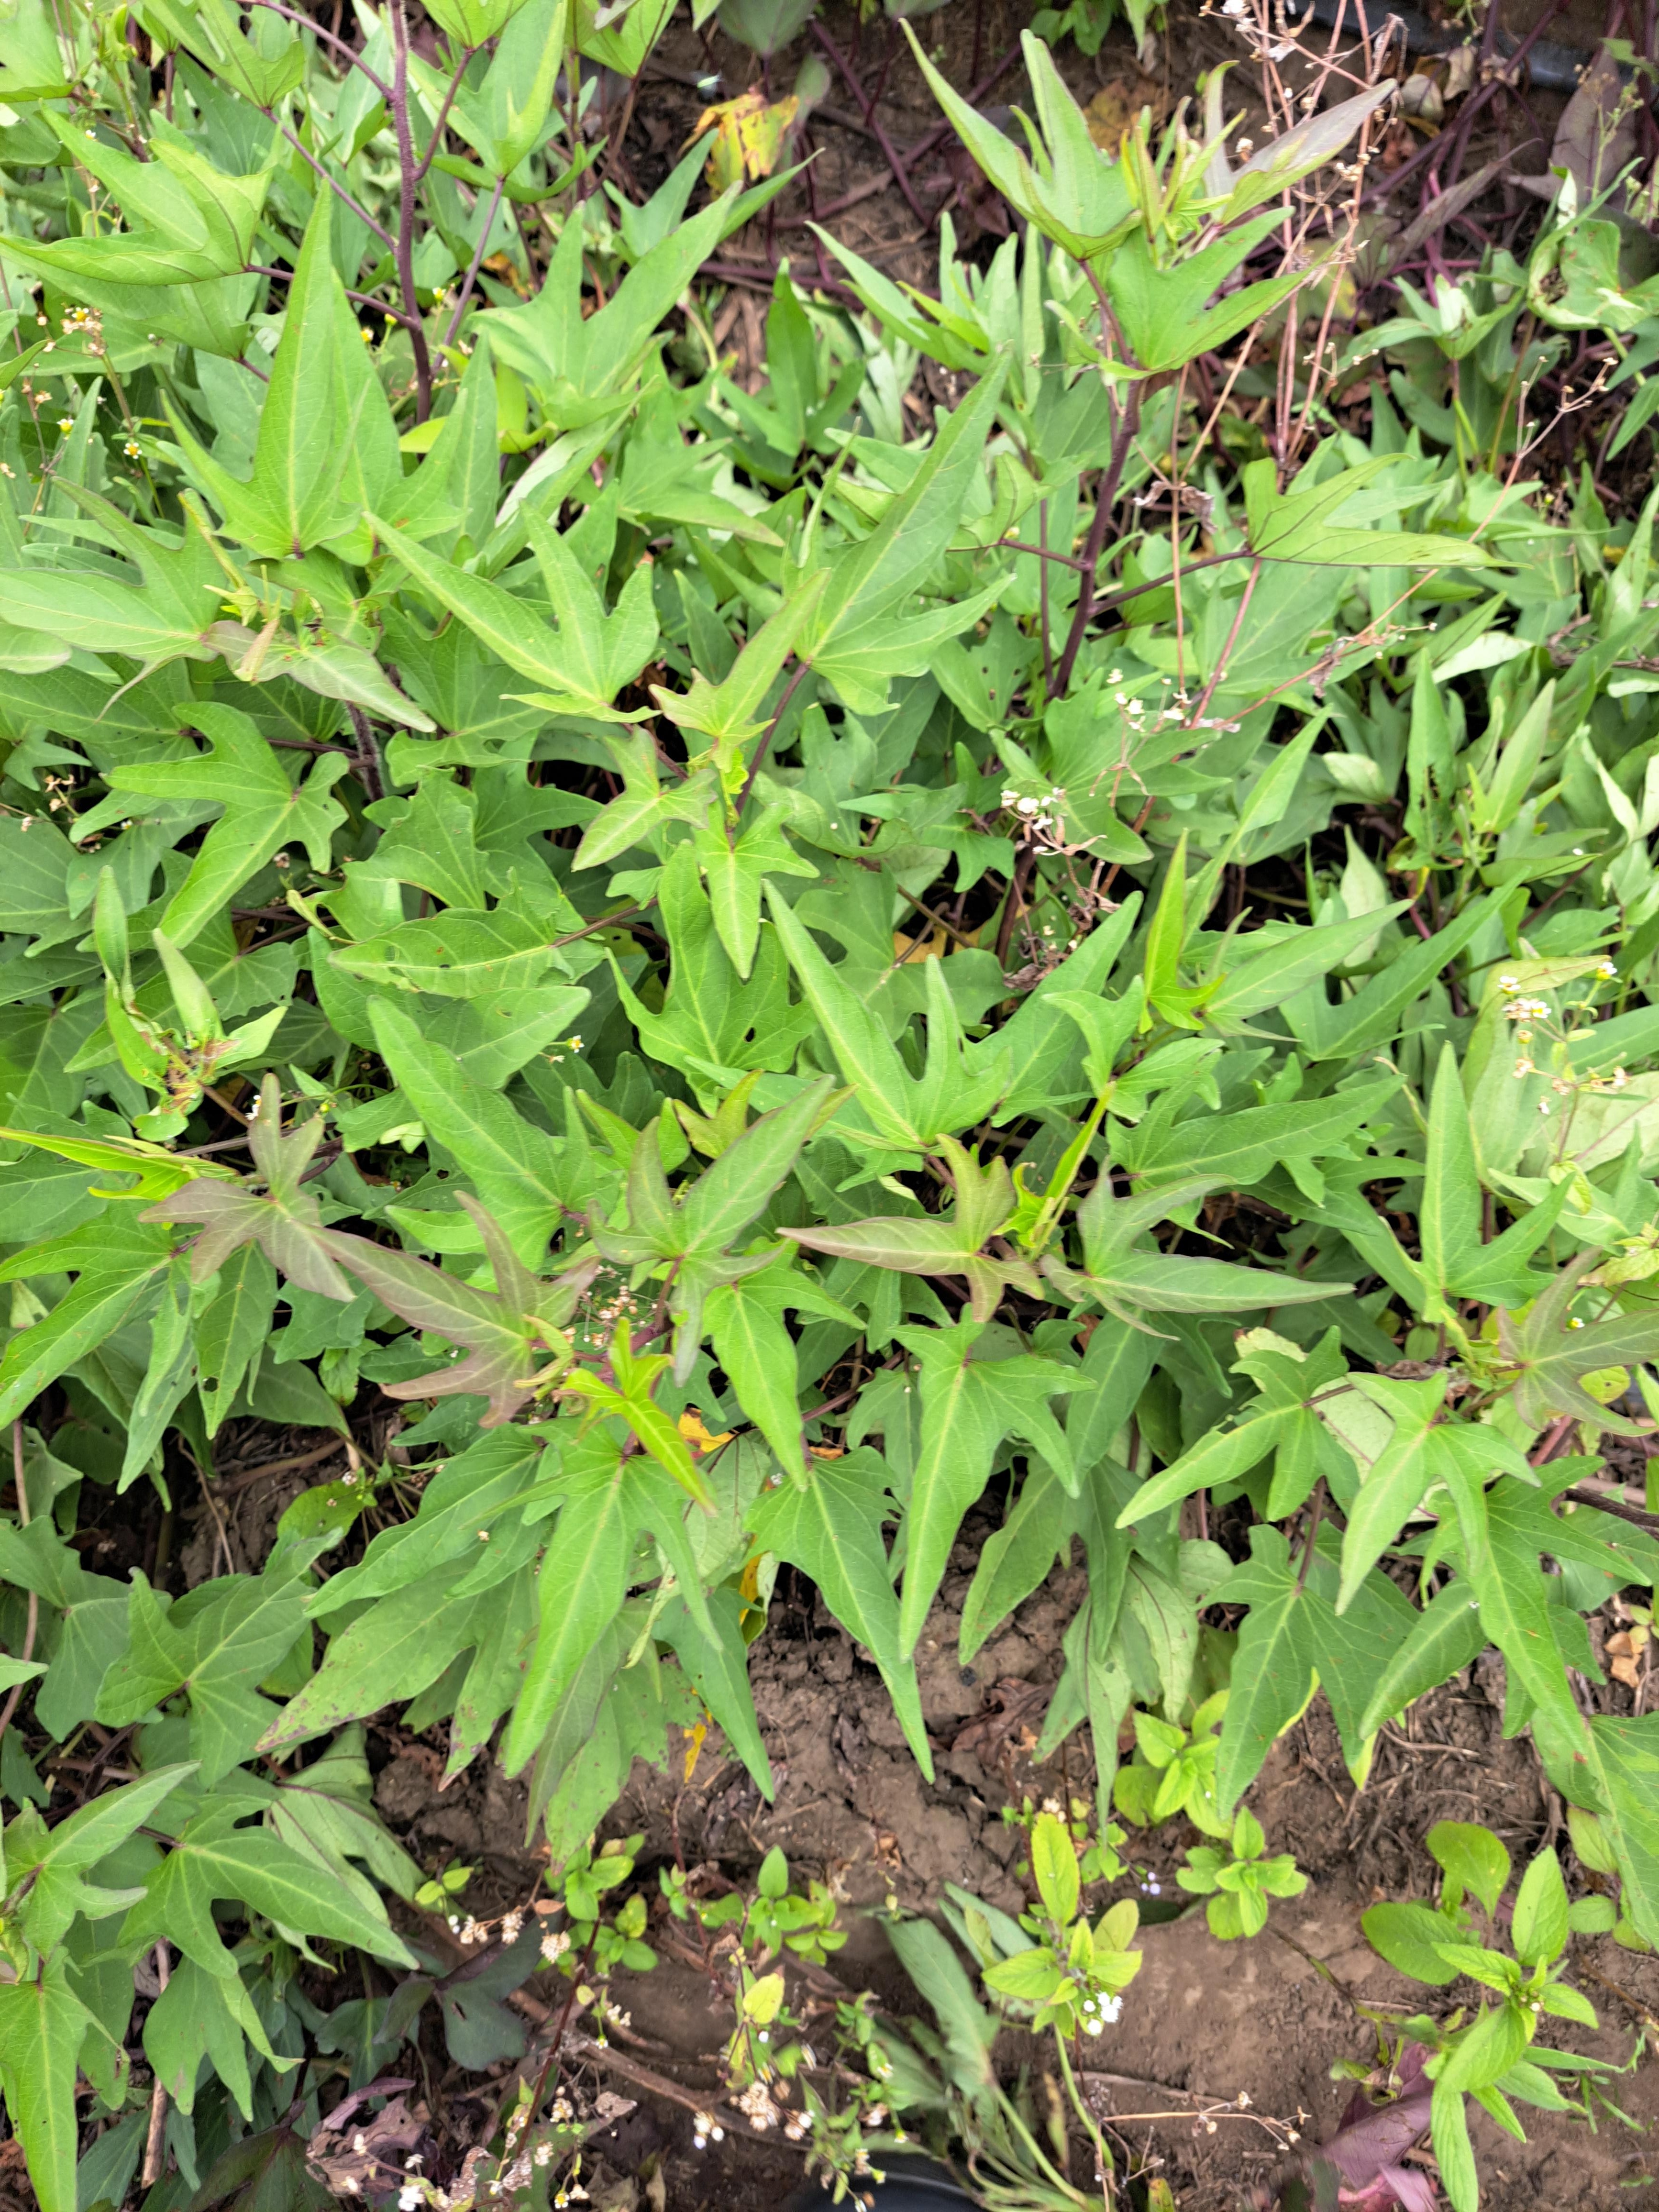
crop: sweet potato
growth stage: flowering
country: Tanzania
